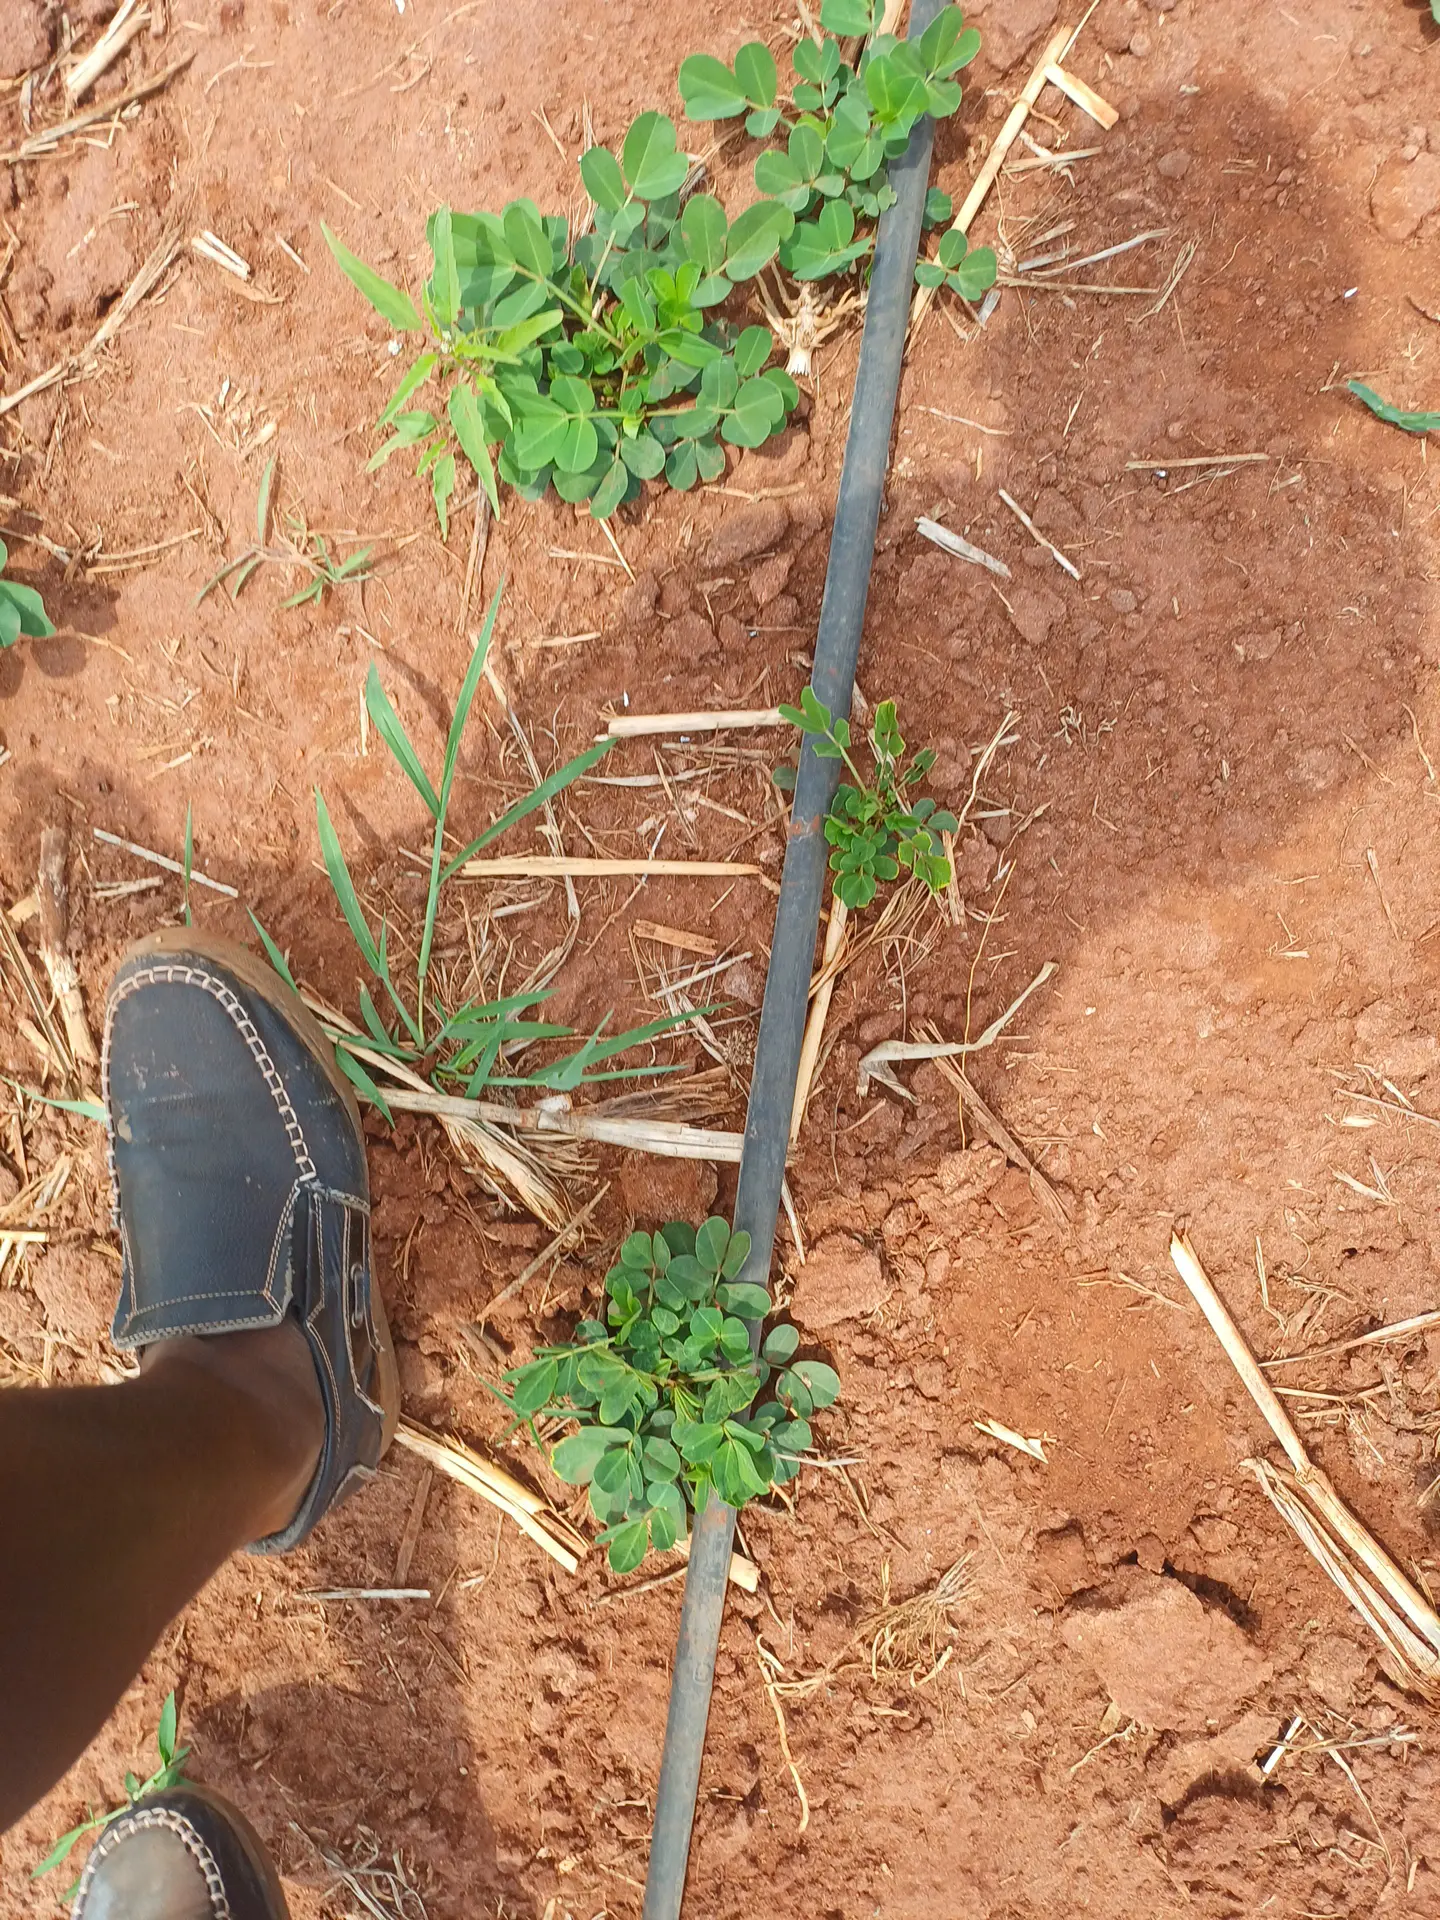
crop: groundnut
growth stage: vegetative
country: Kenya
